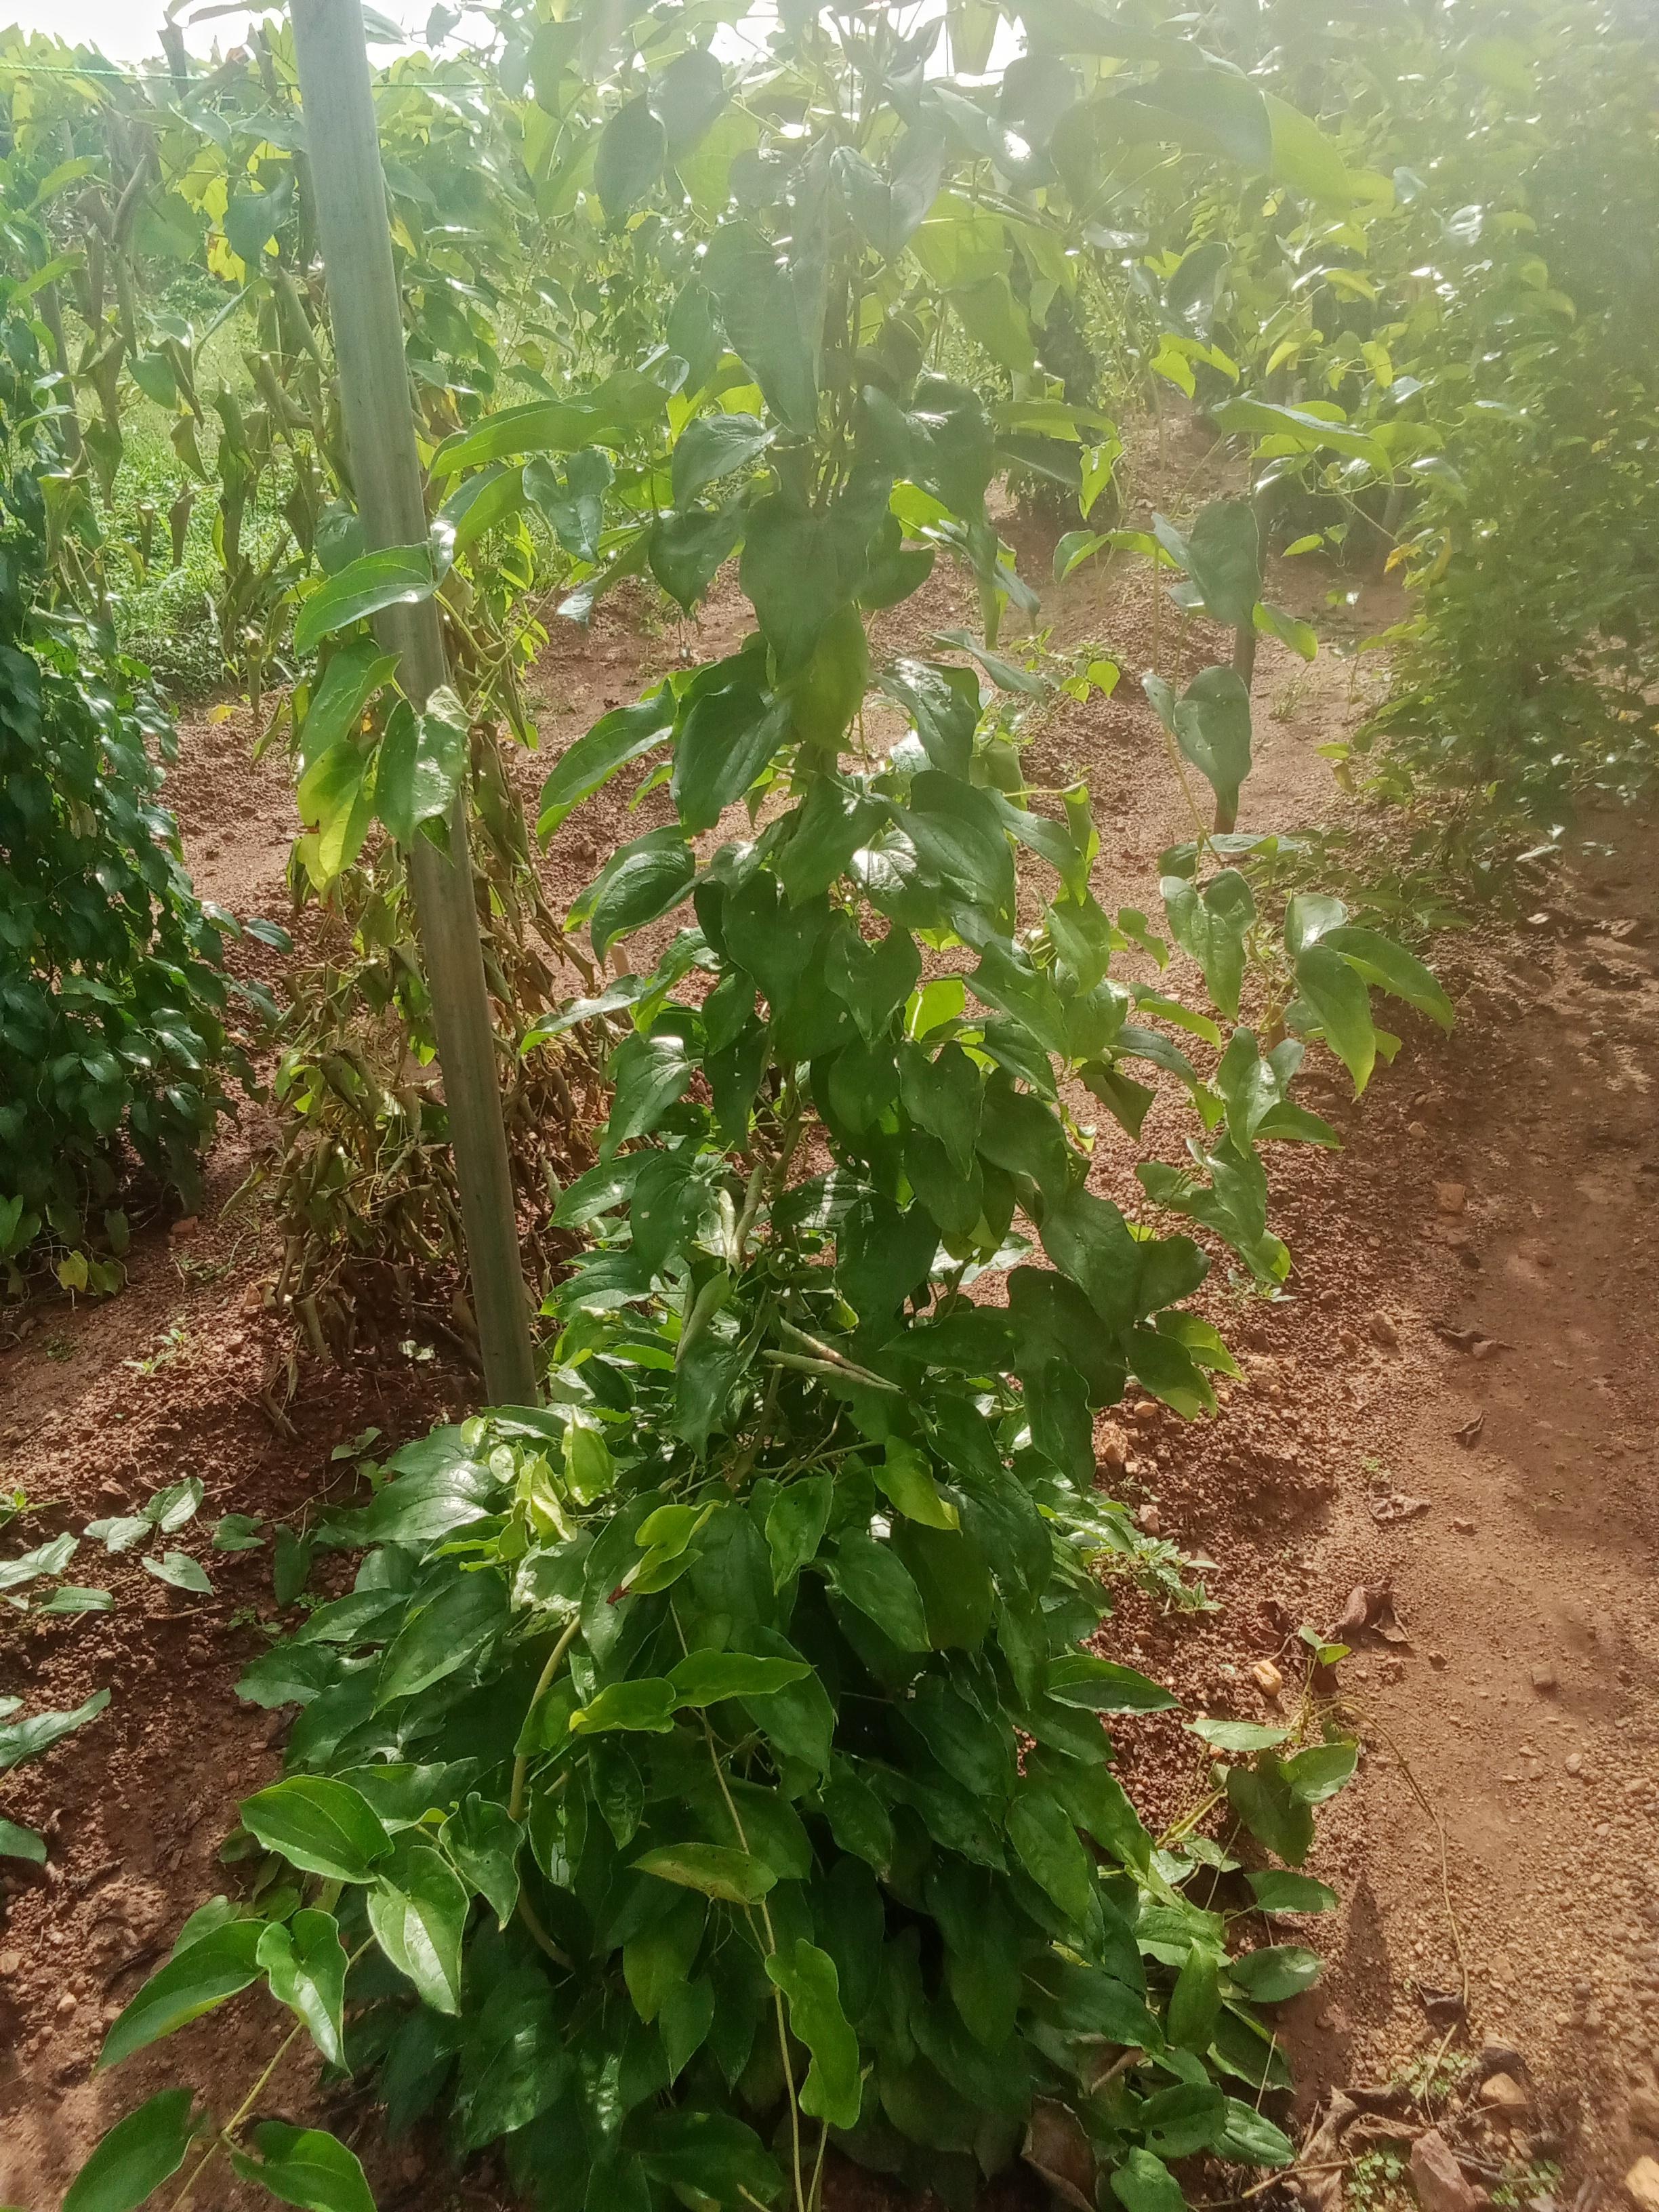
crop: yam
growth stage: vegetative
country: Nigeria
